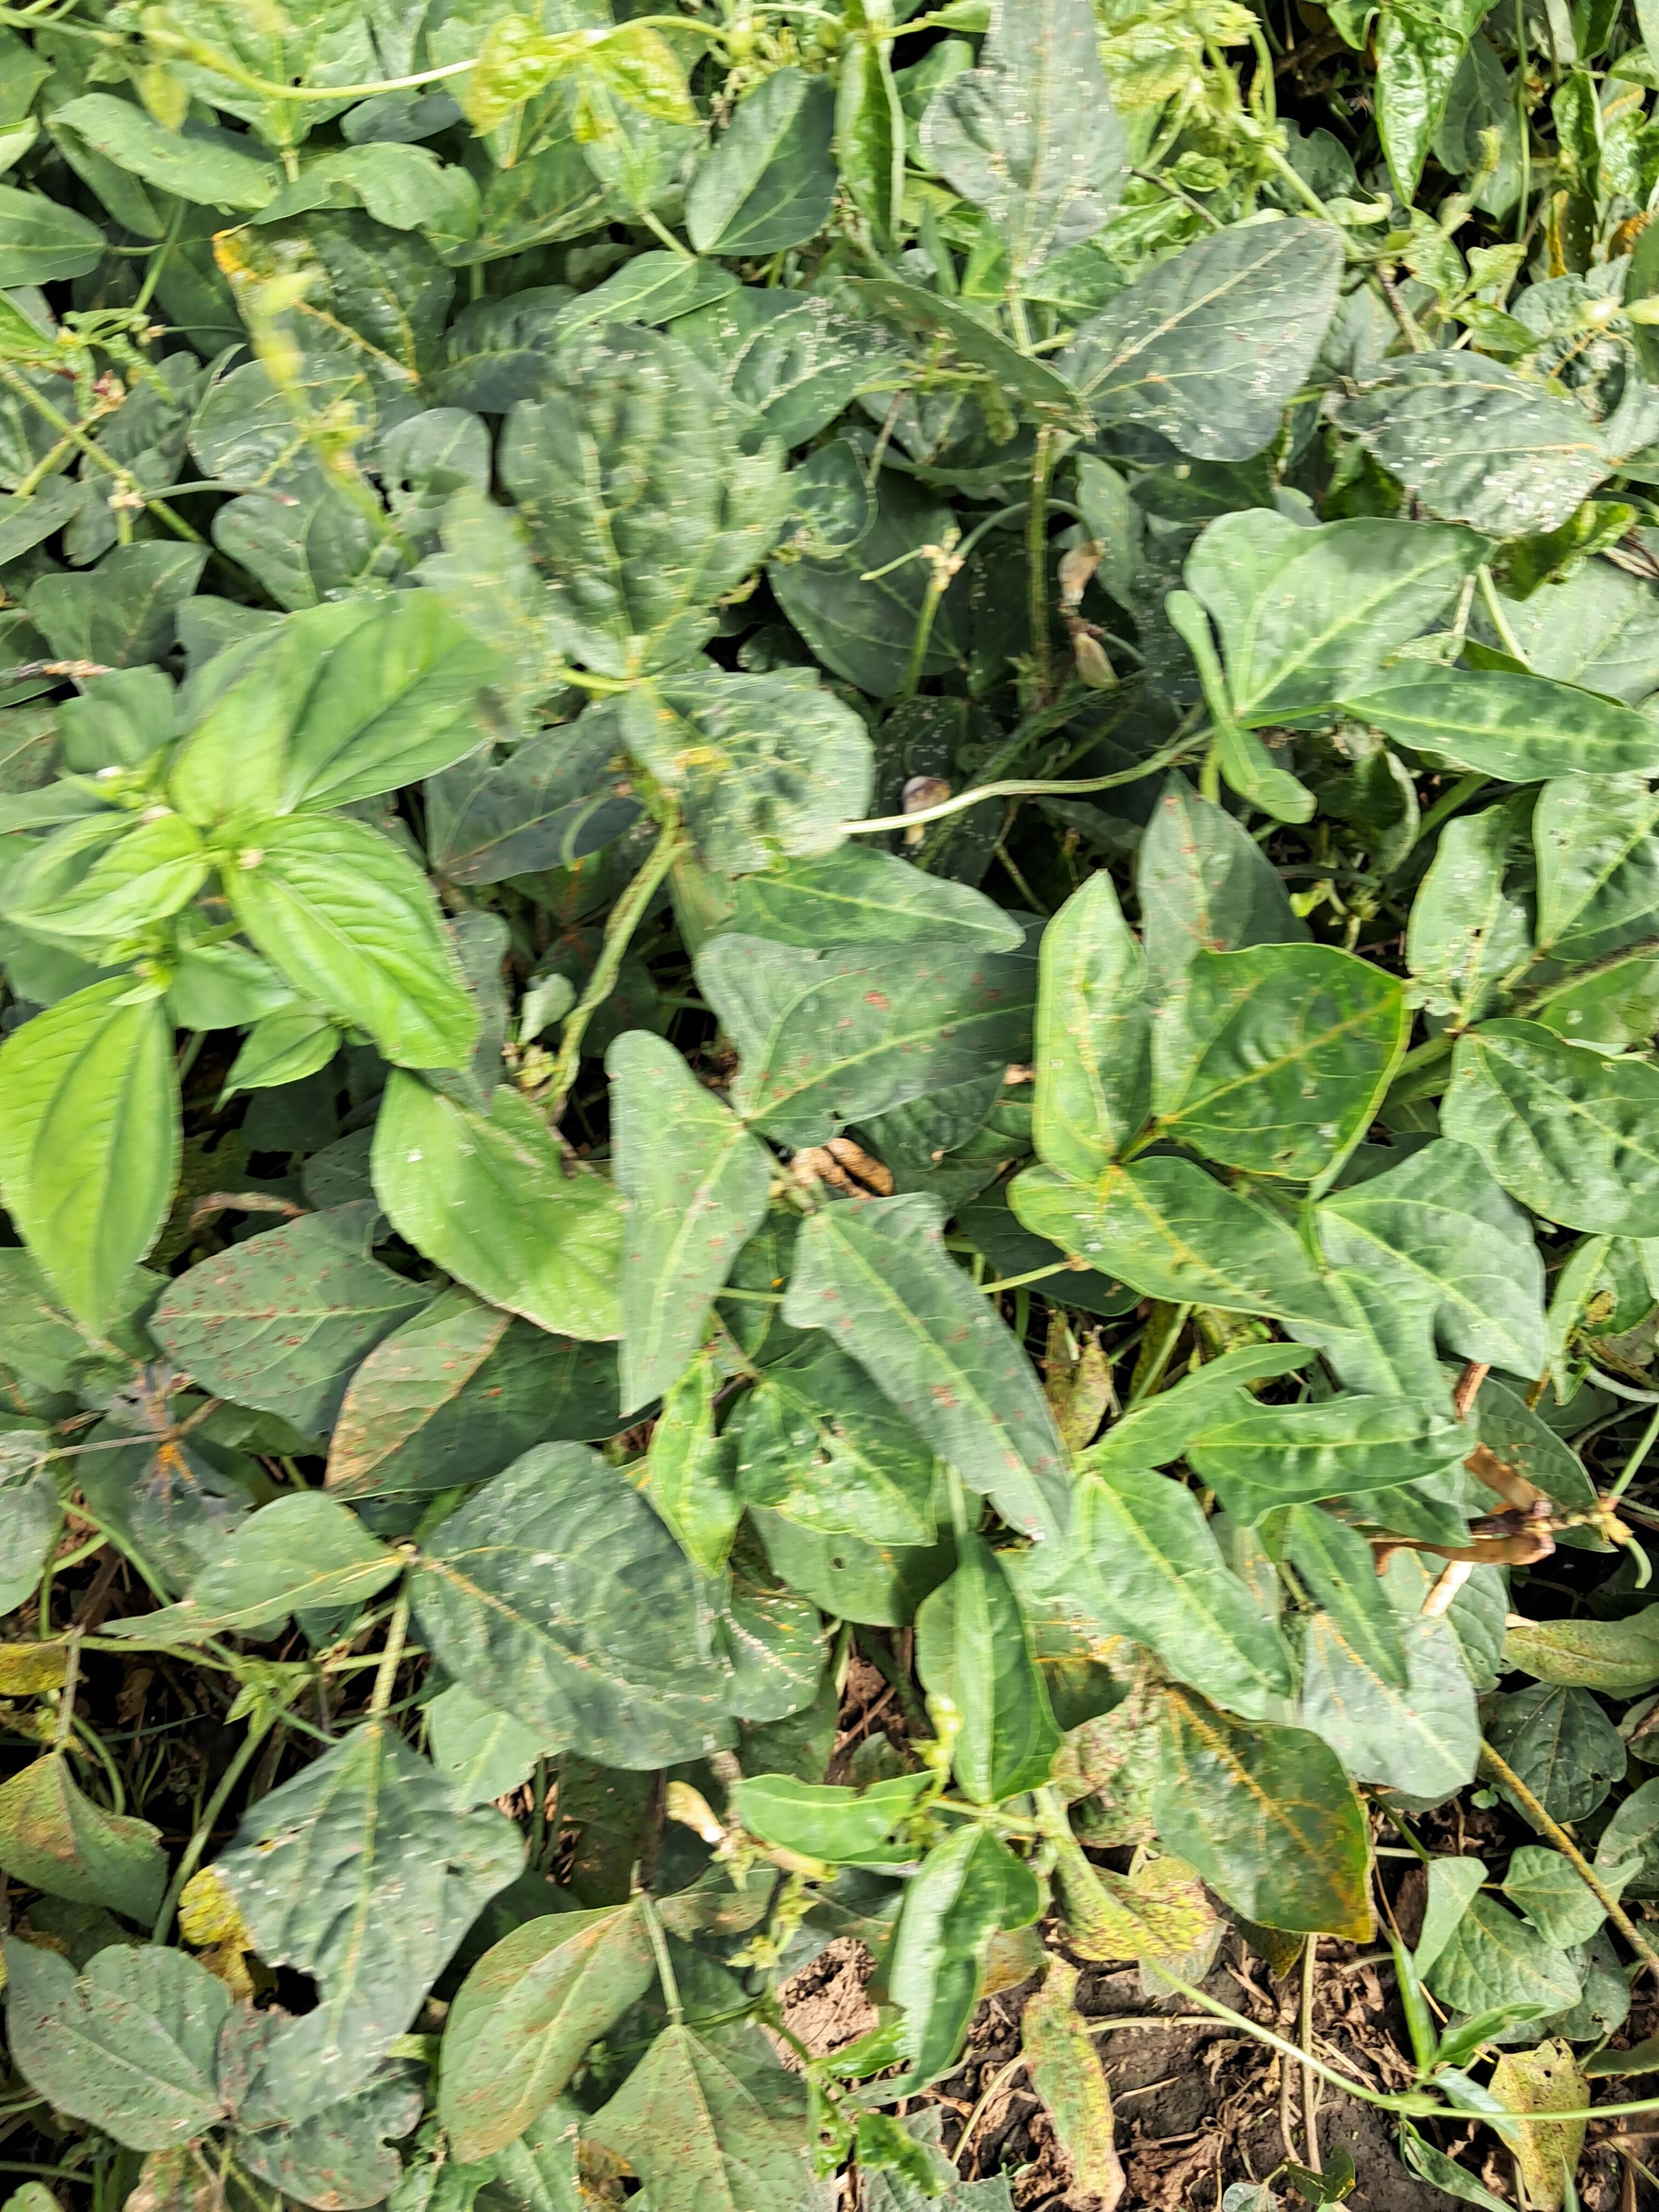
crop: cowpea
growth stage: development pod
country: Tanzania
